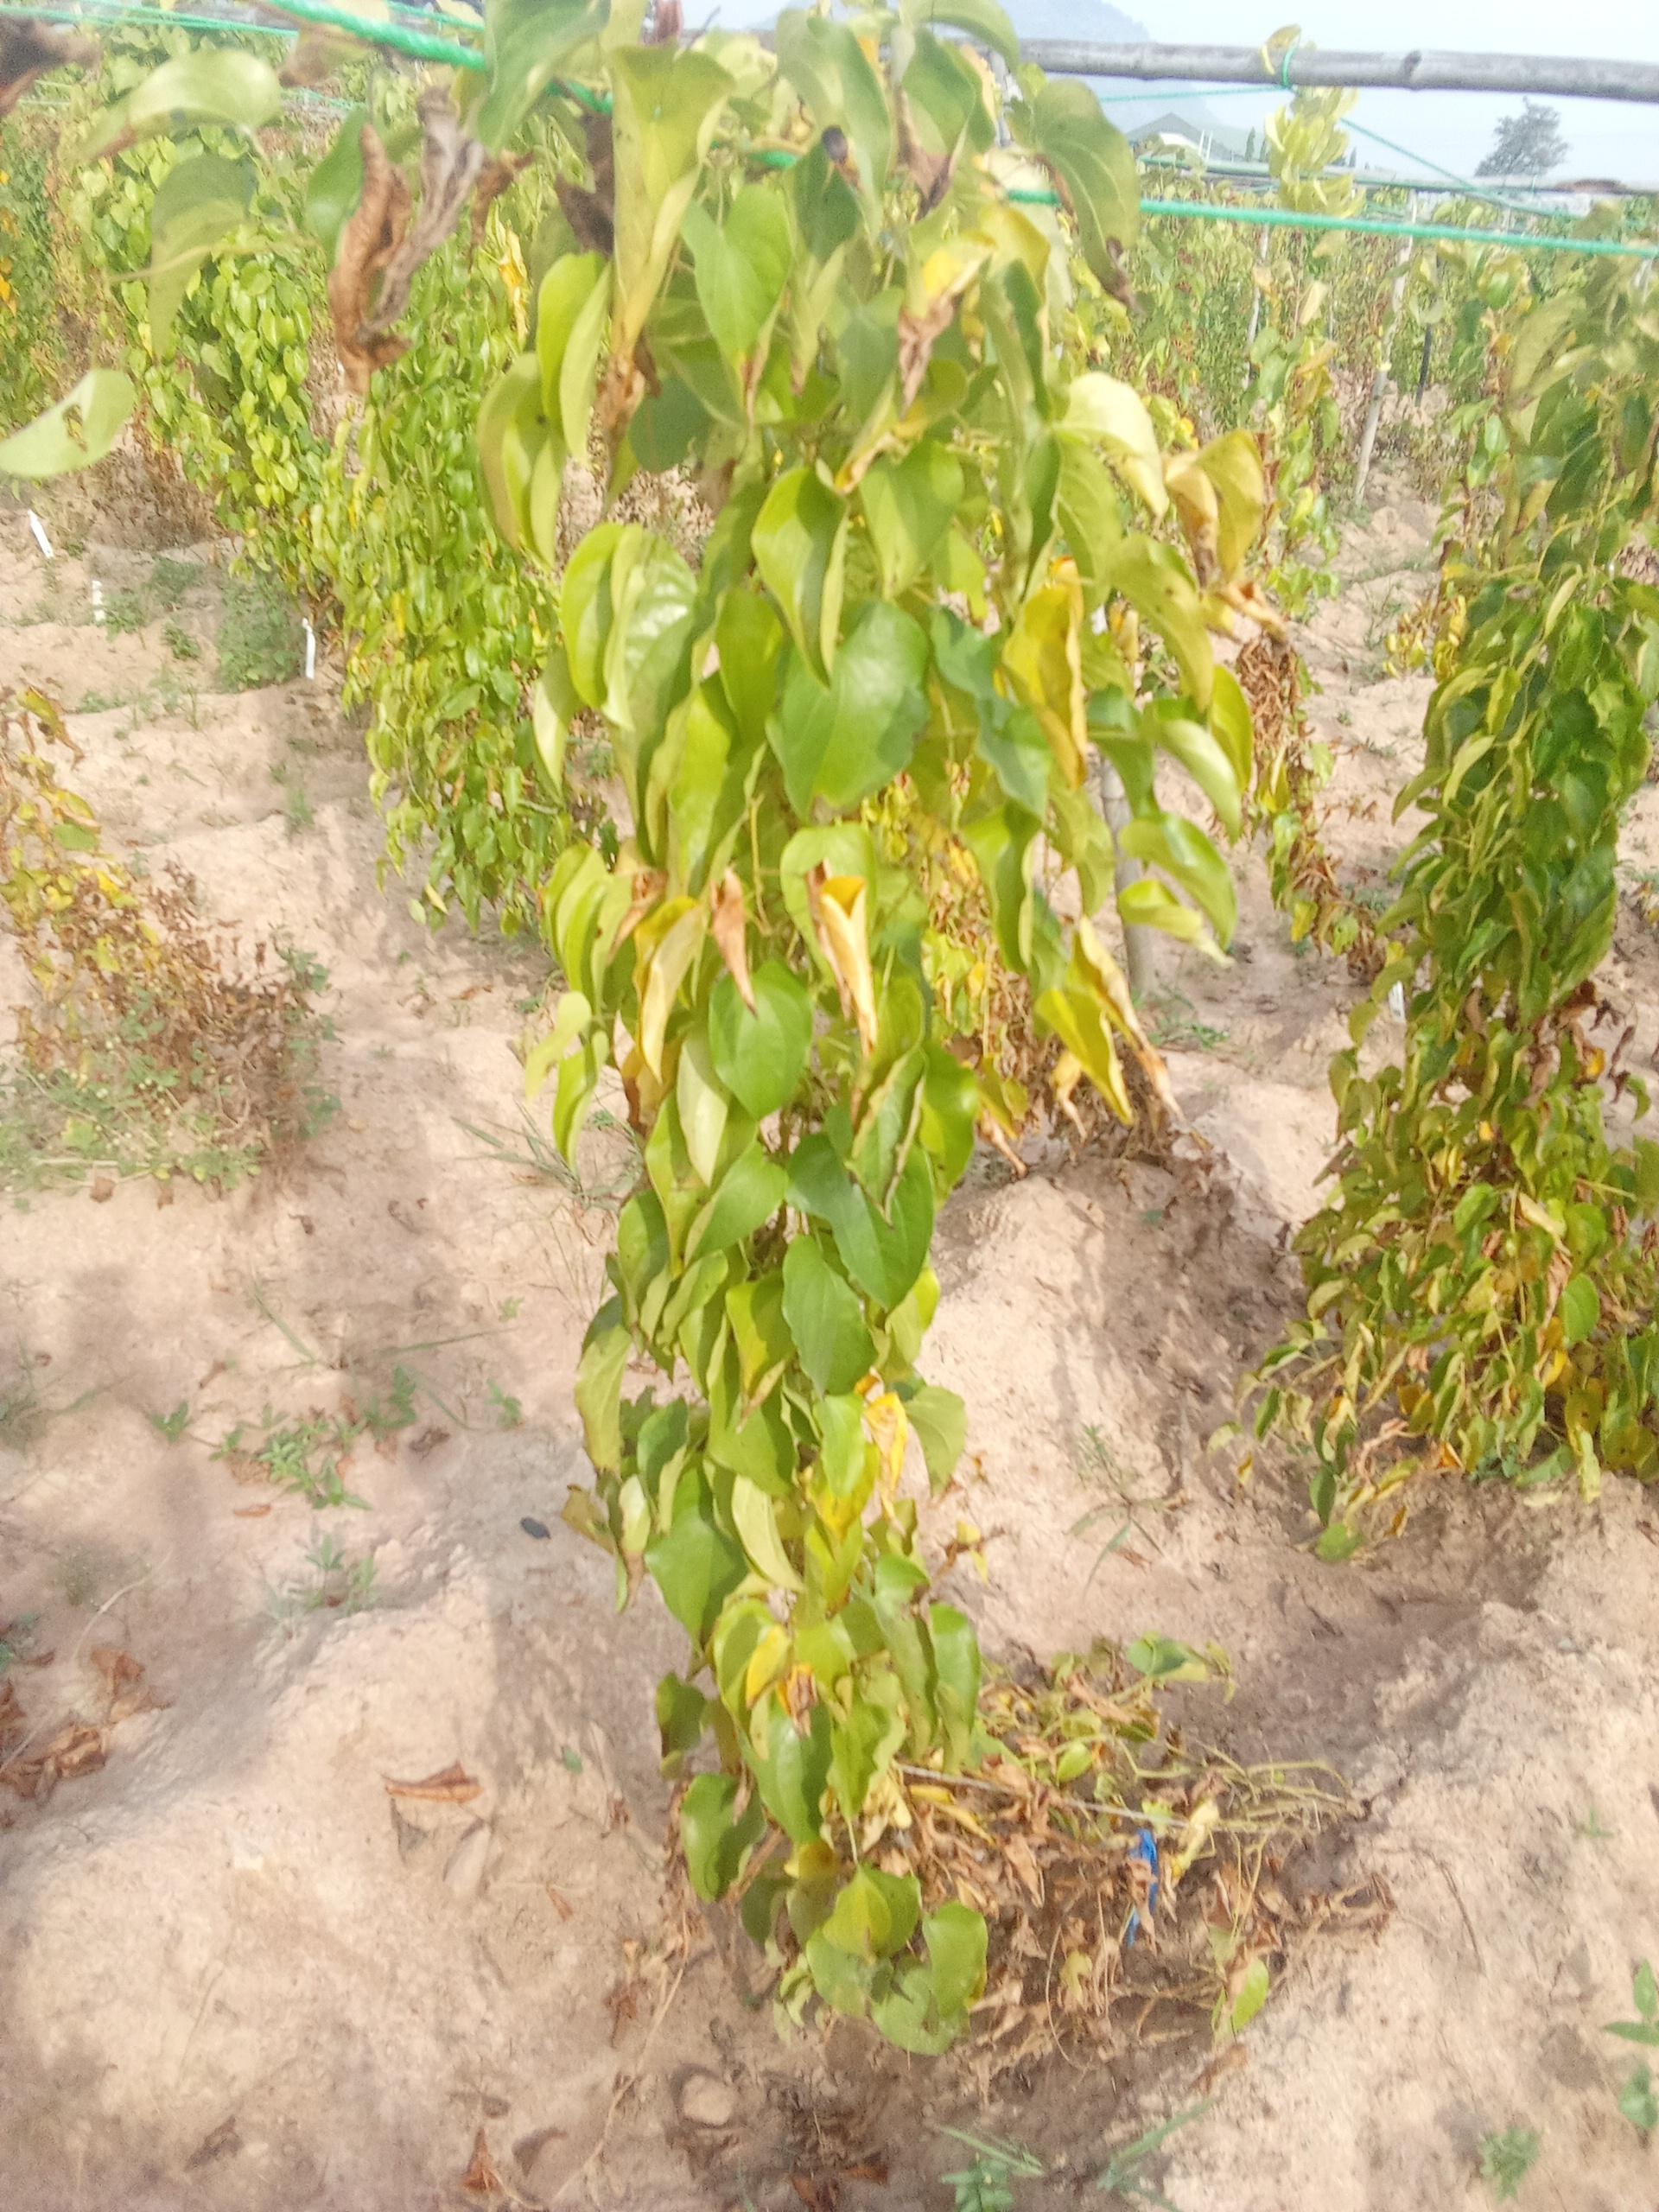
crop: yam
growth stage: maturity
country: Nigeria
